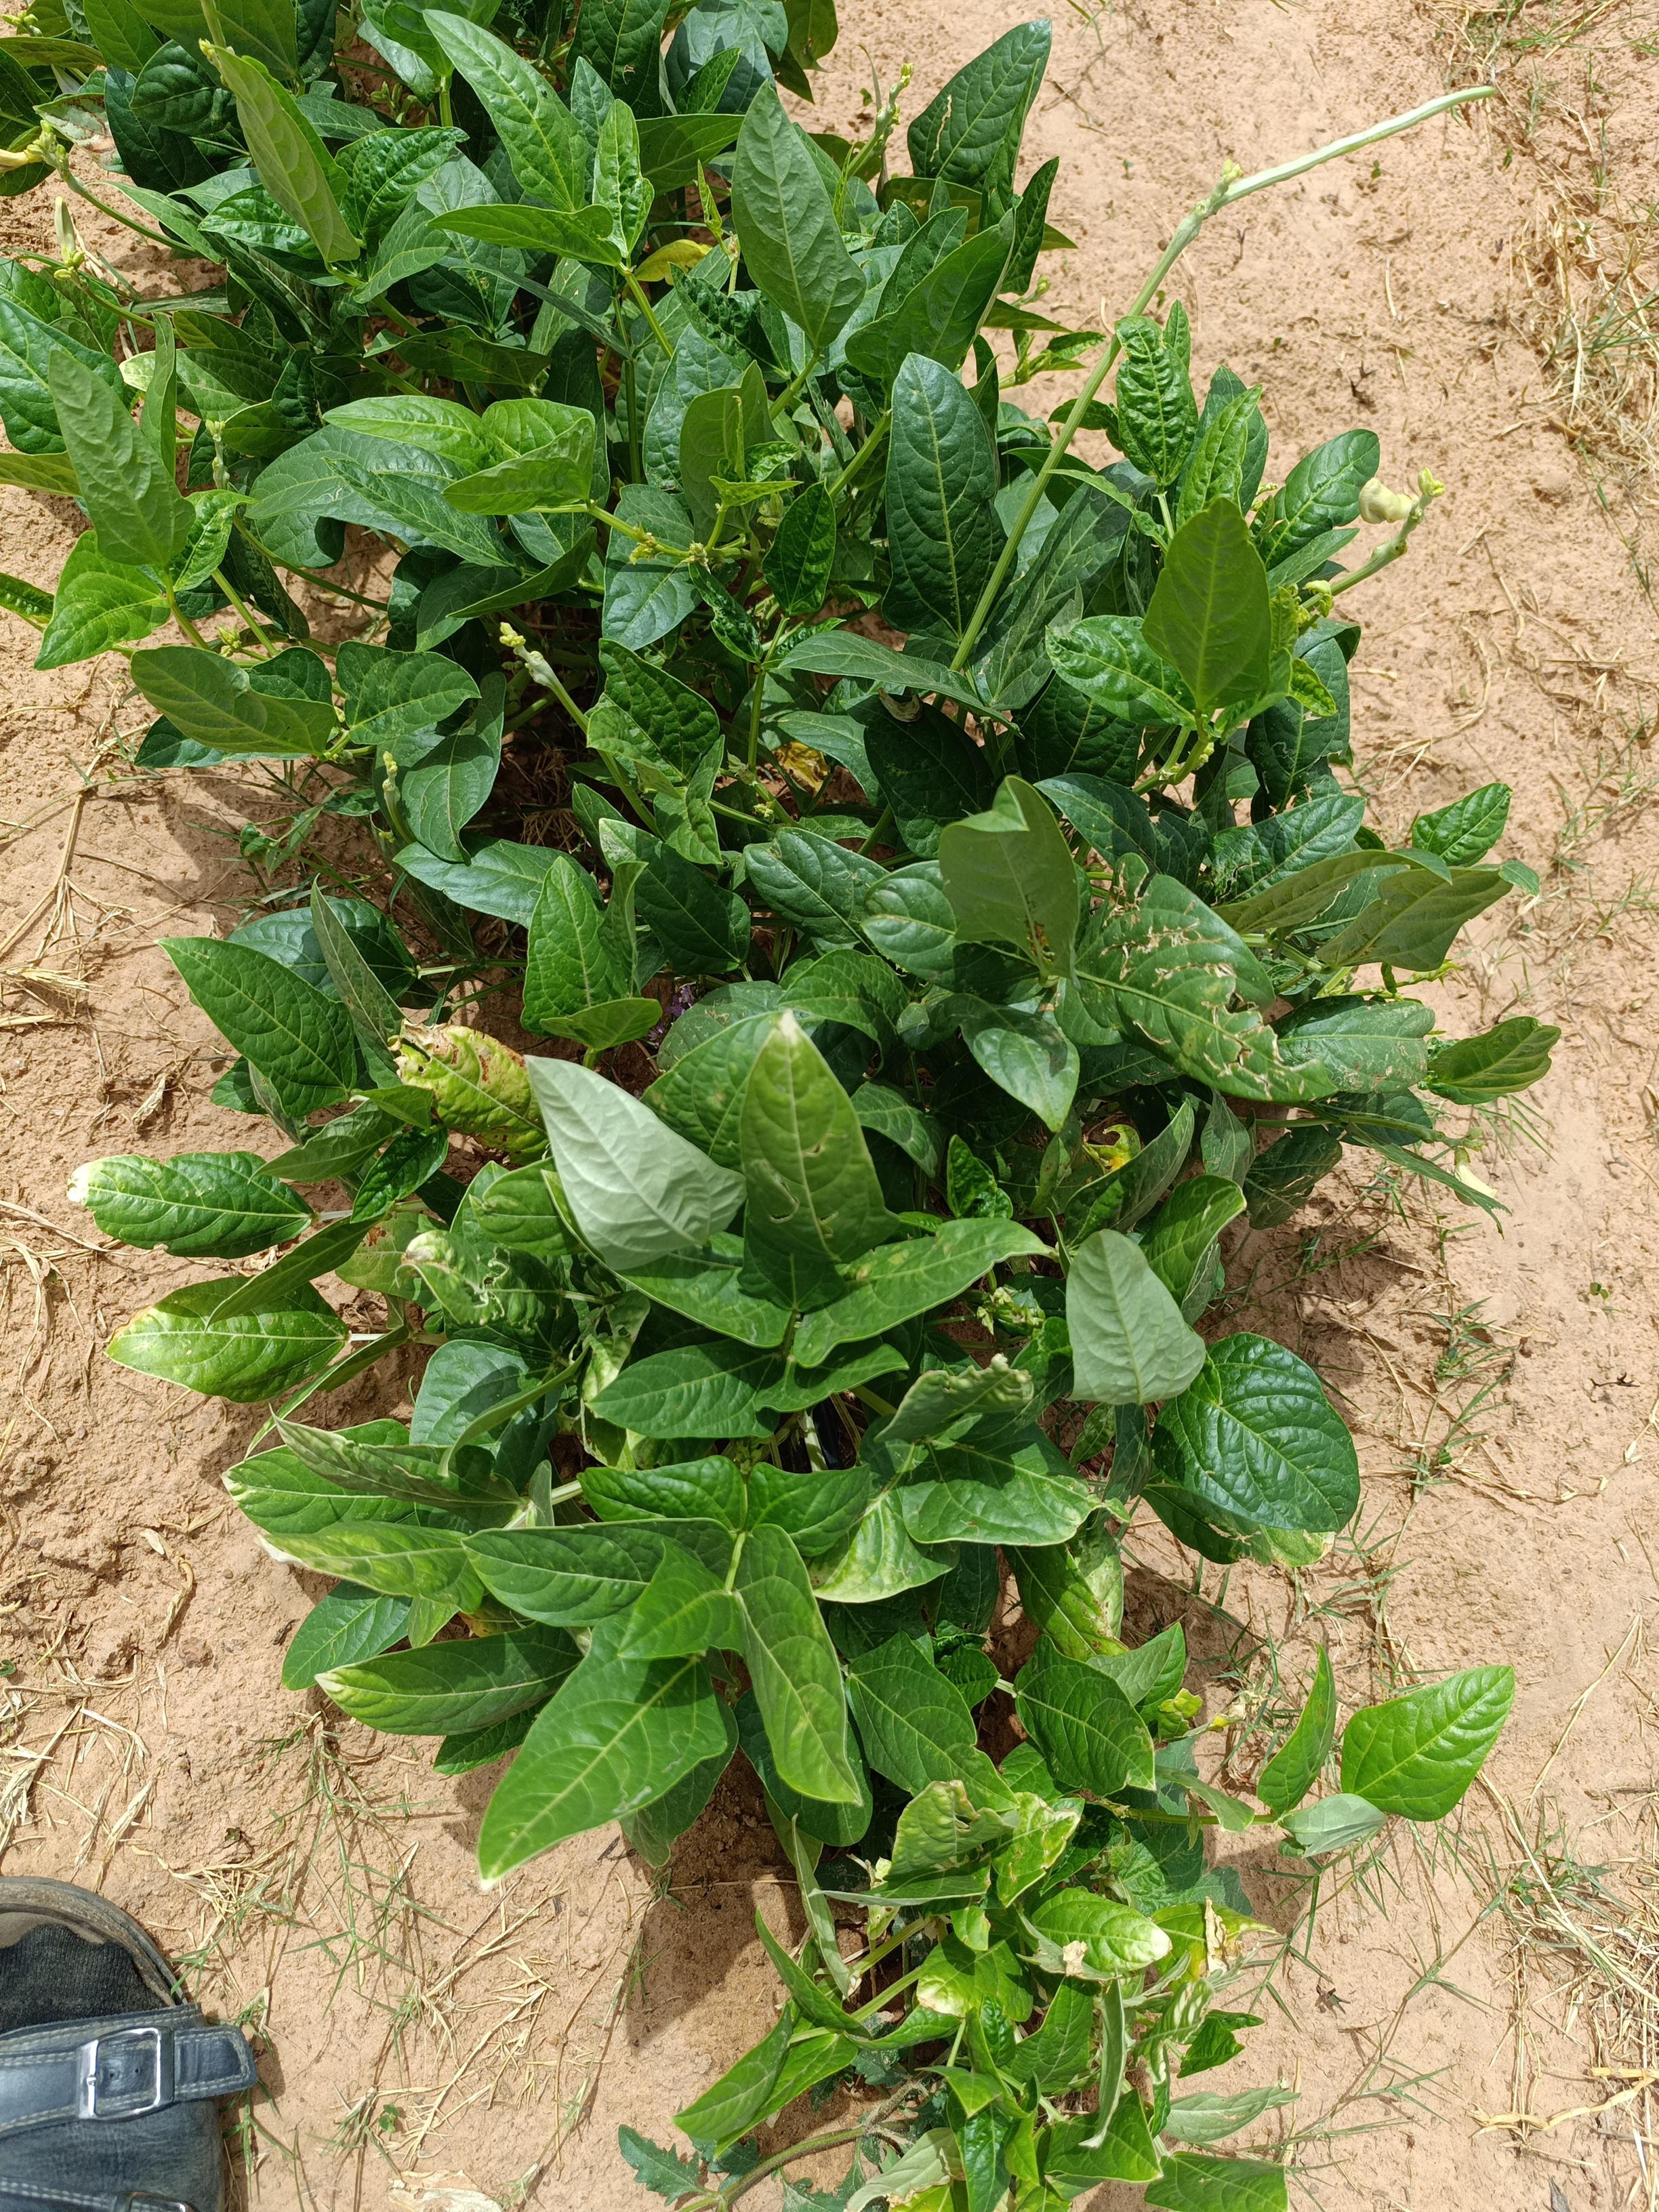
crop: cowpea
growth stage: flowering
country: Nigeria
